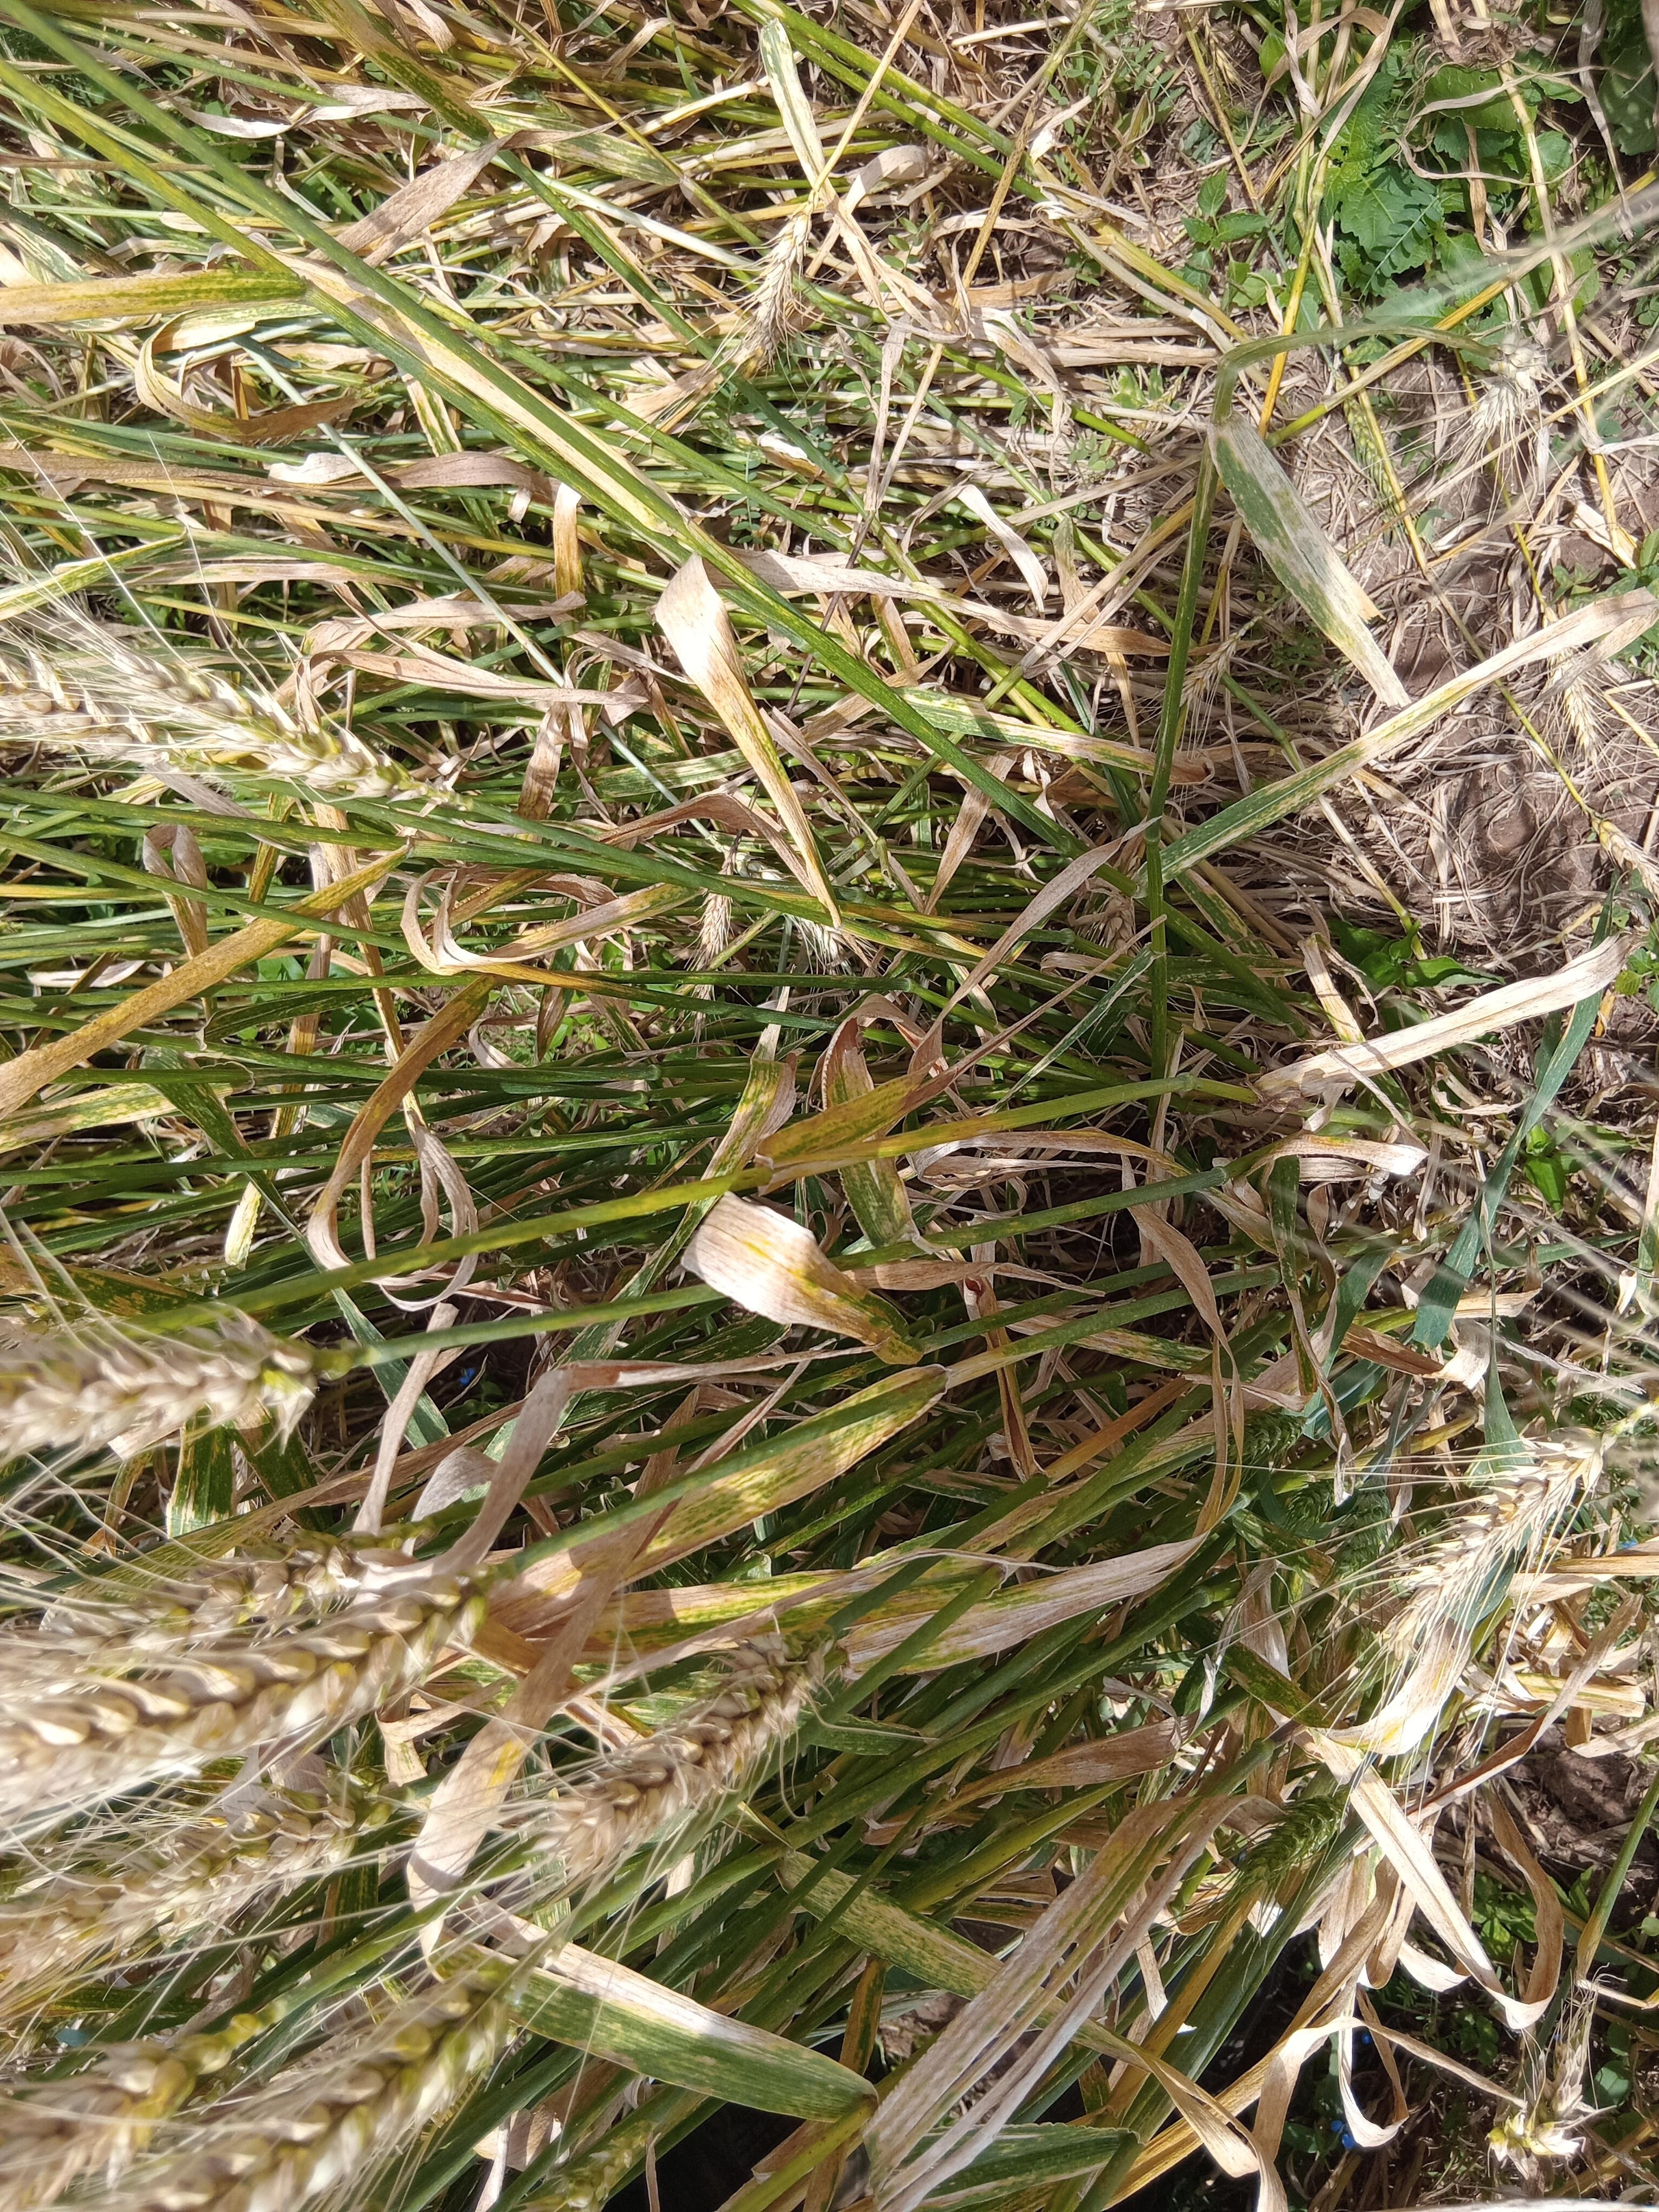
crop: wheat
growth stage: maturity
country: Kenya
